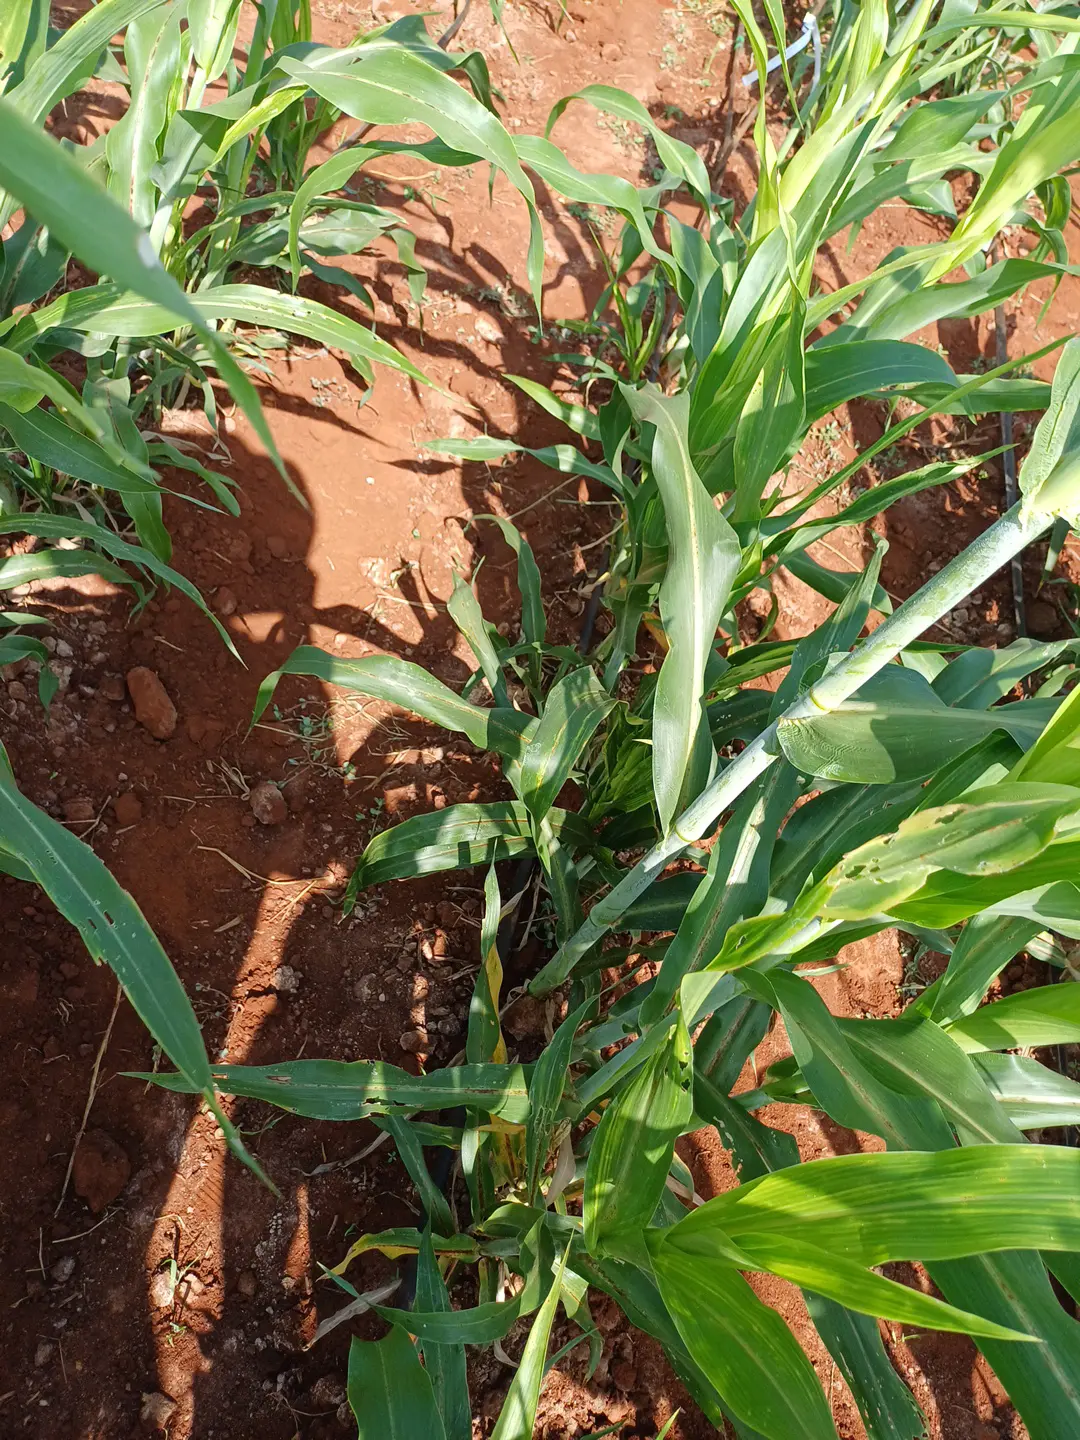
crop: sorghum
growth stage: heading tuber
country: Kenya
